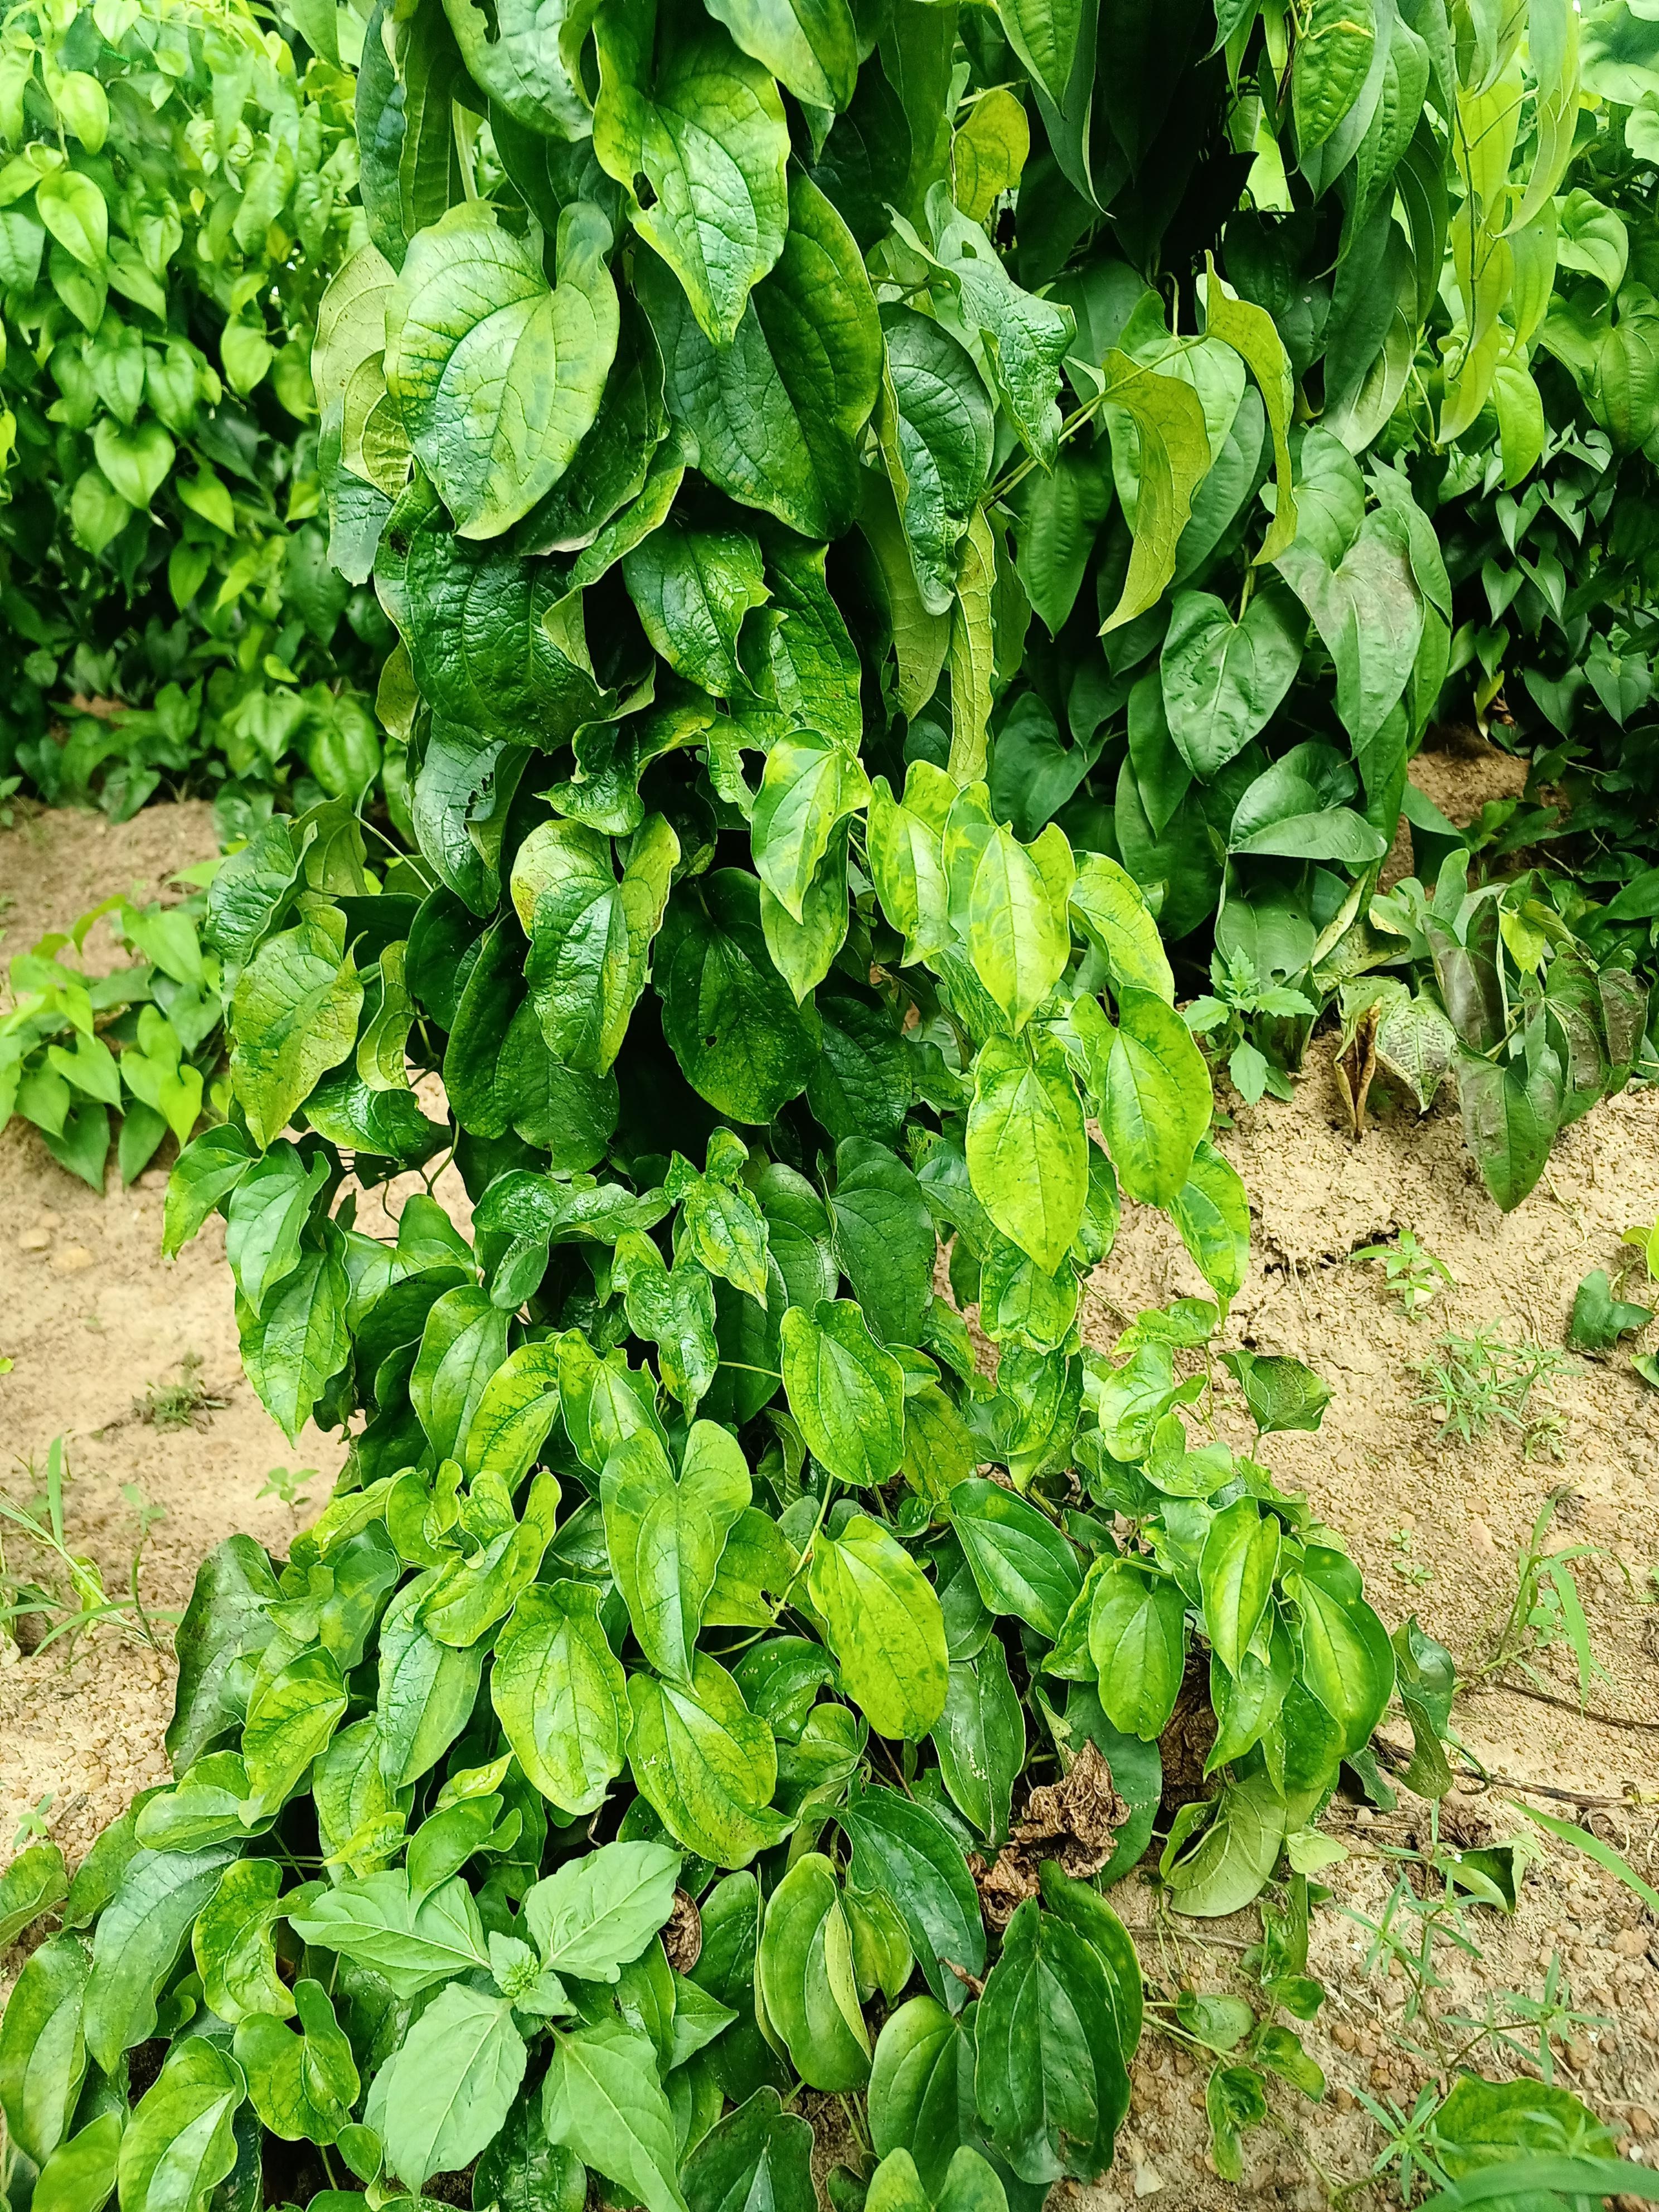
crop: yam
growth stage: vegetative
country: Nigeria
